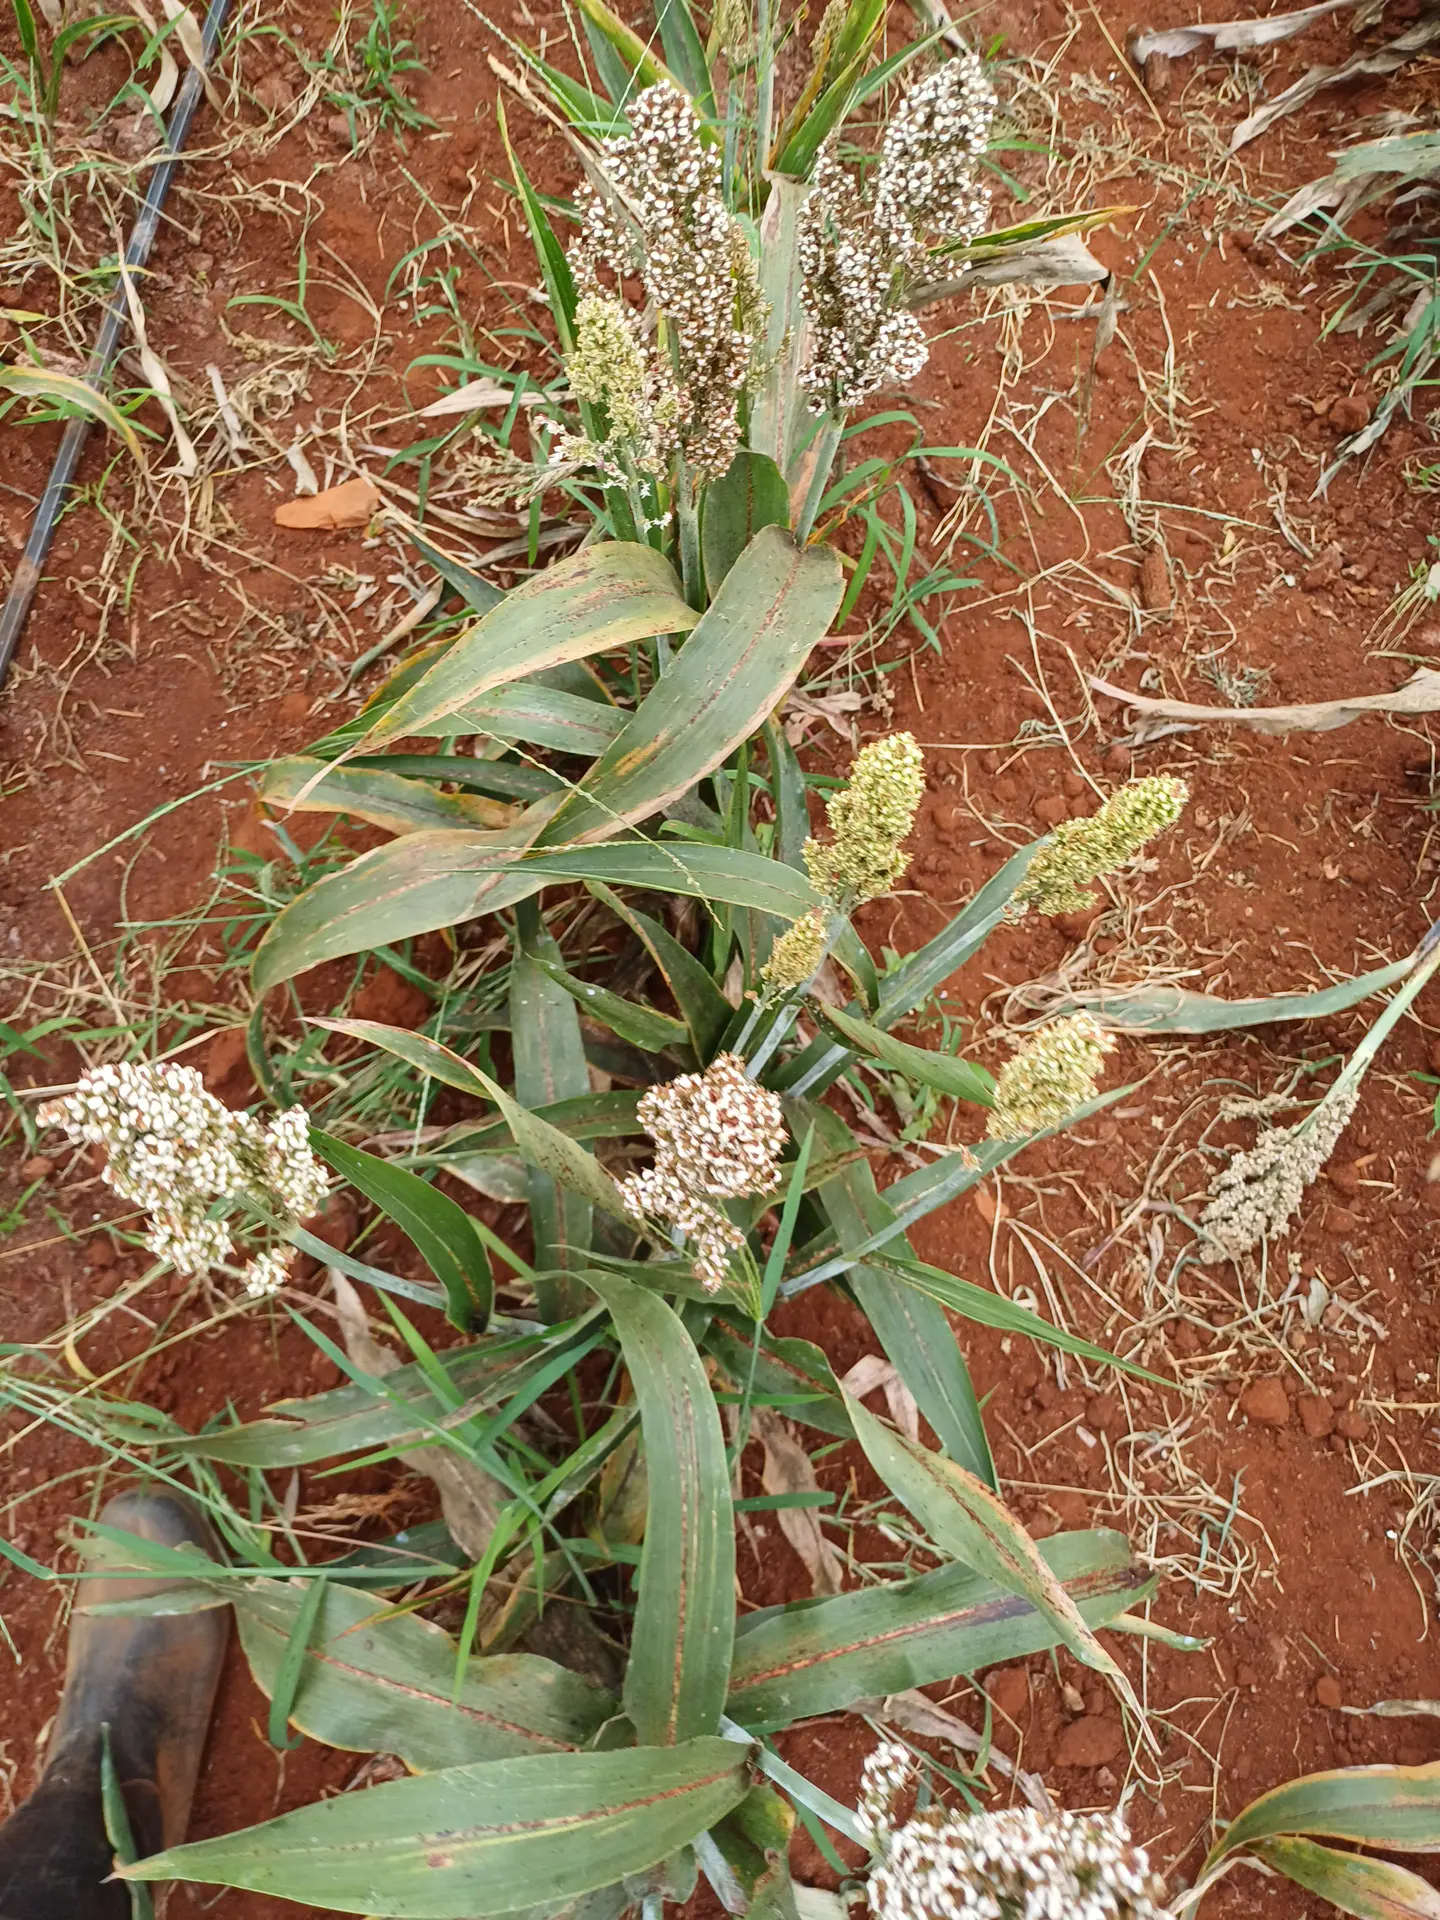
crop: sorghum
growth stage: filling grain
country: Kenya
